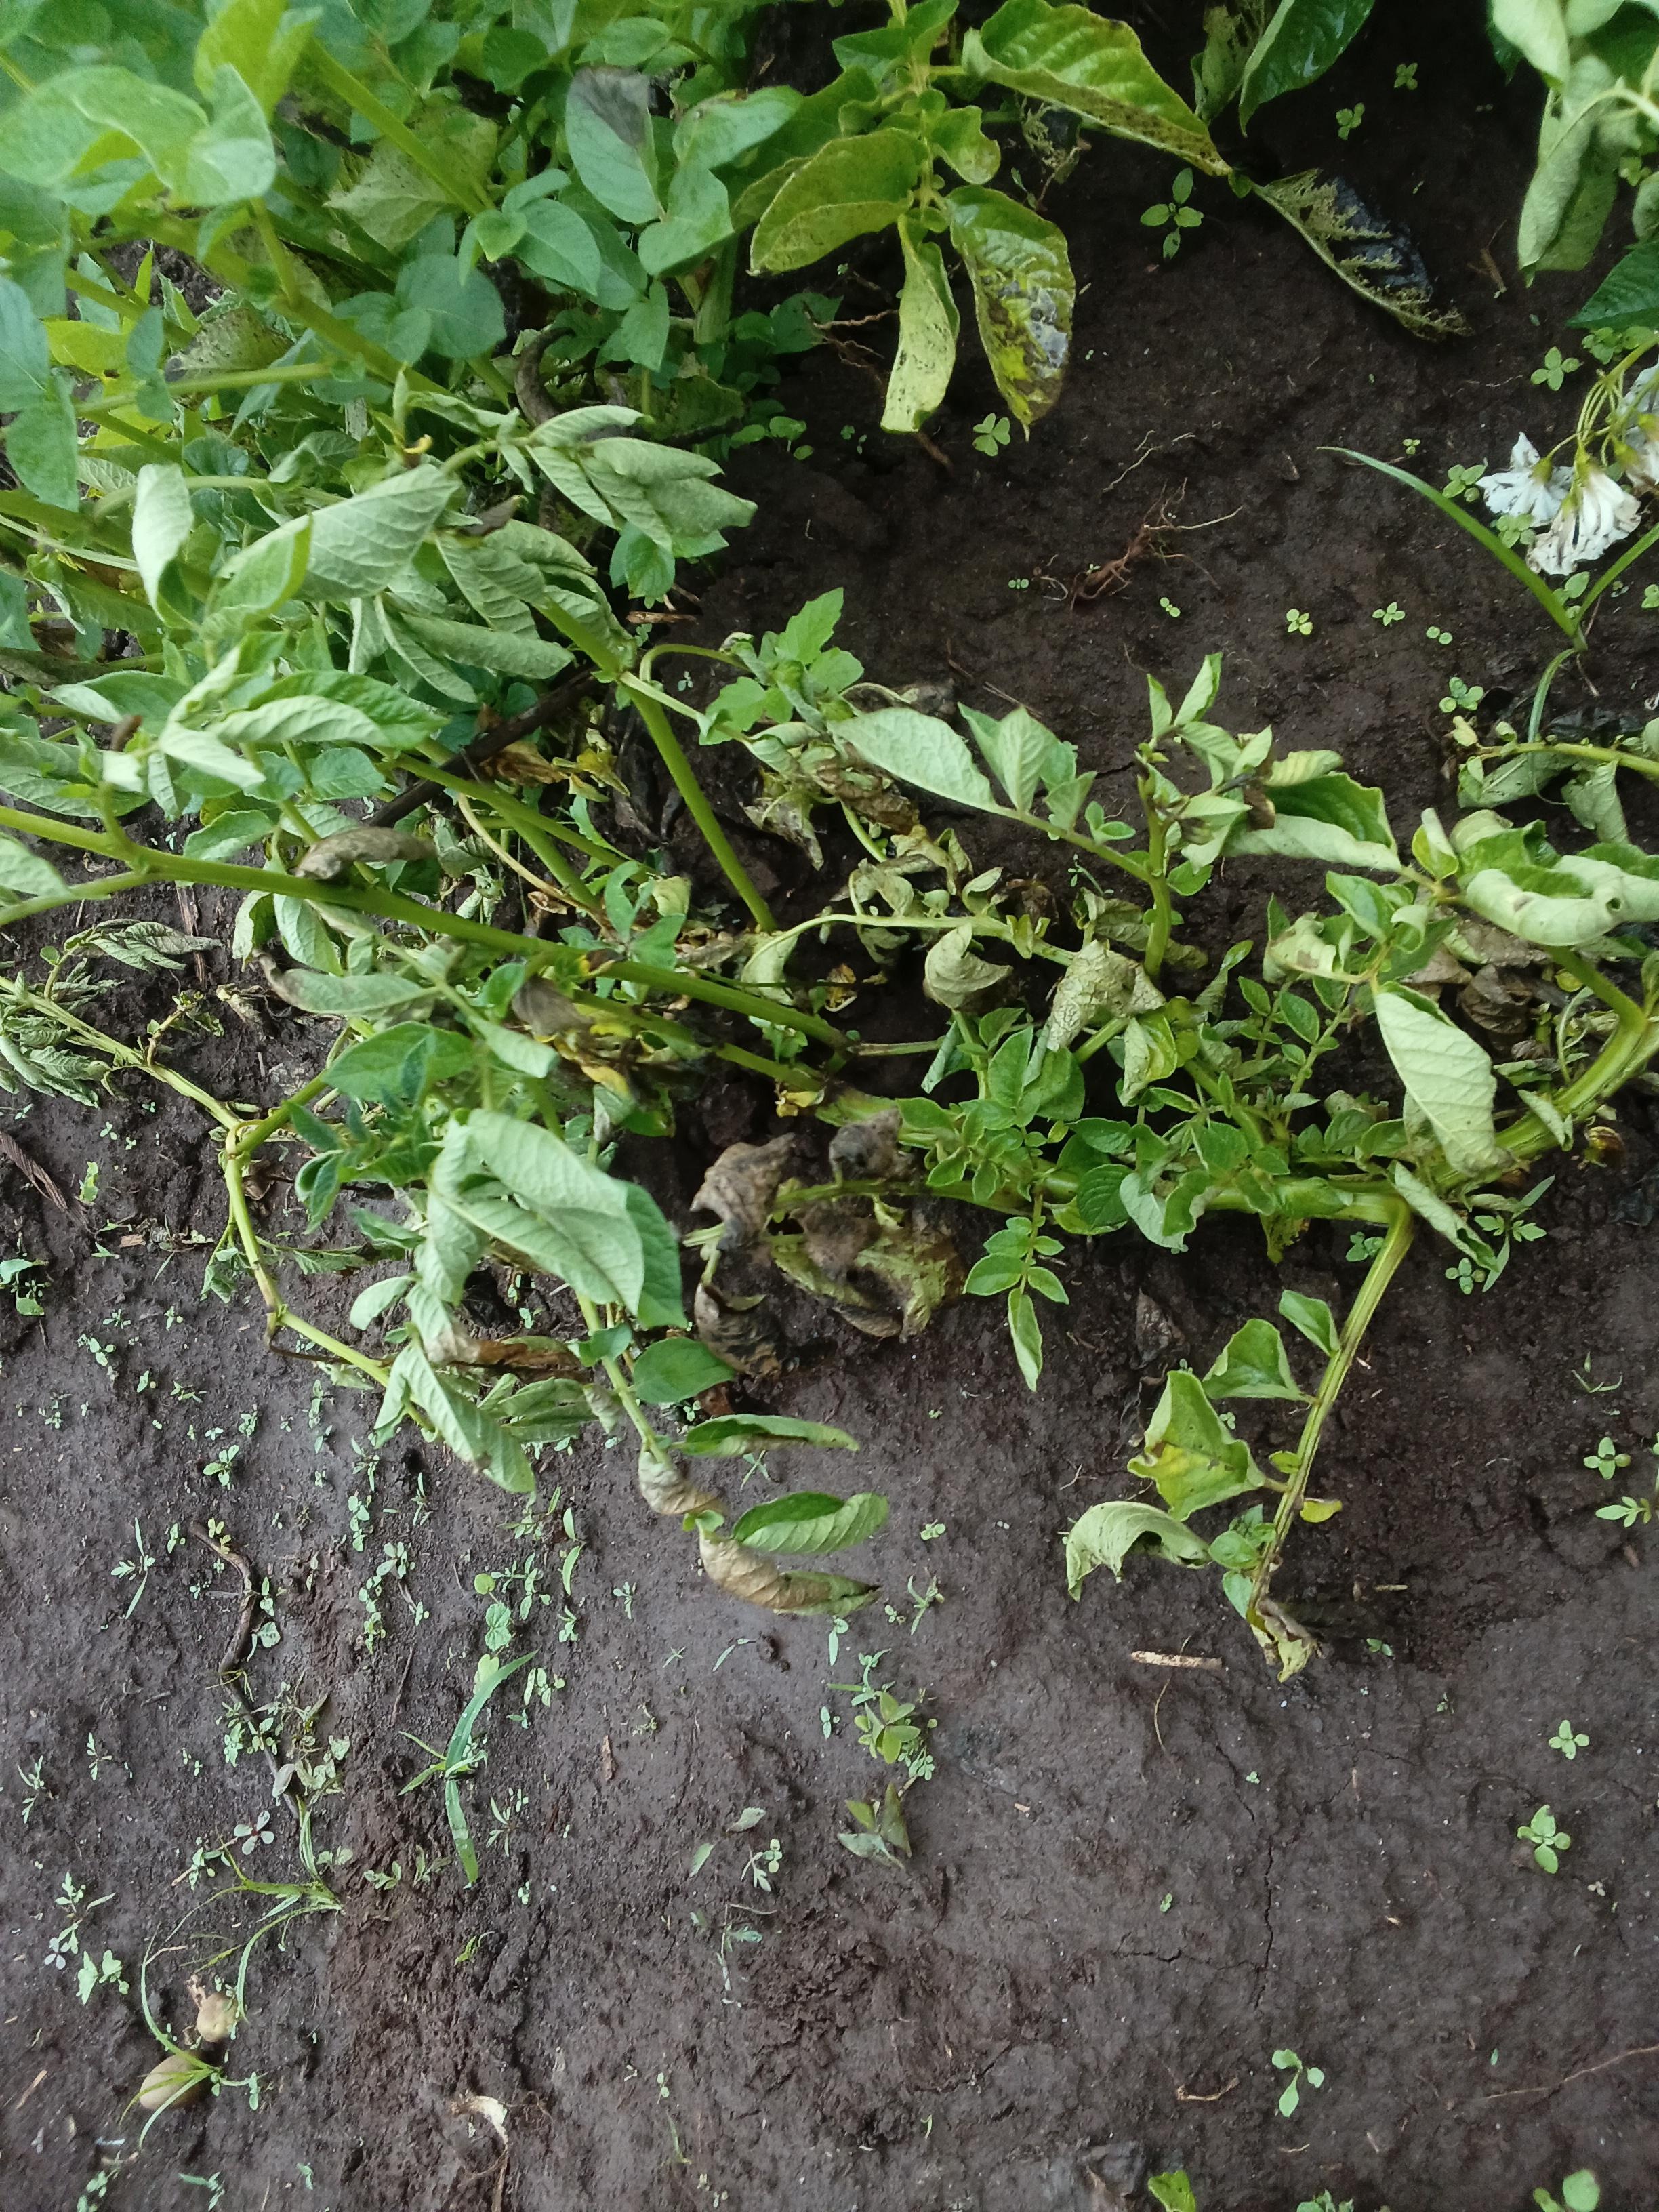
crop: potato
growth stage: vegetative
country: Kenya
